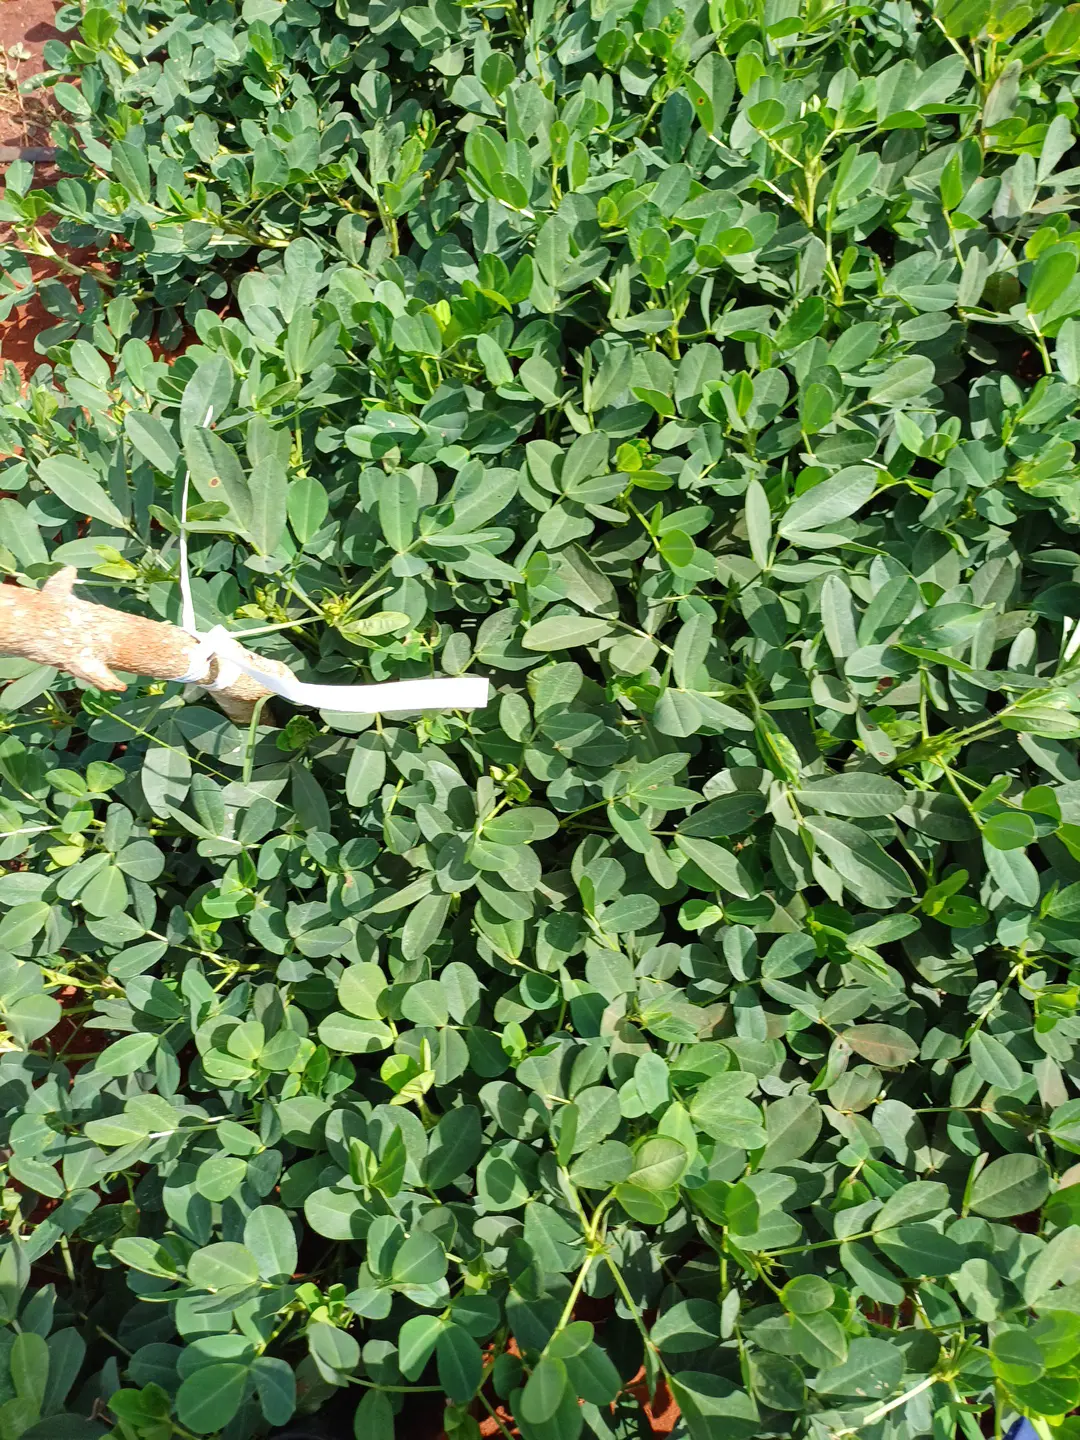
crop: groundnut
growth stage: pegging
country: Kenya
